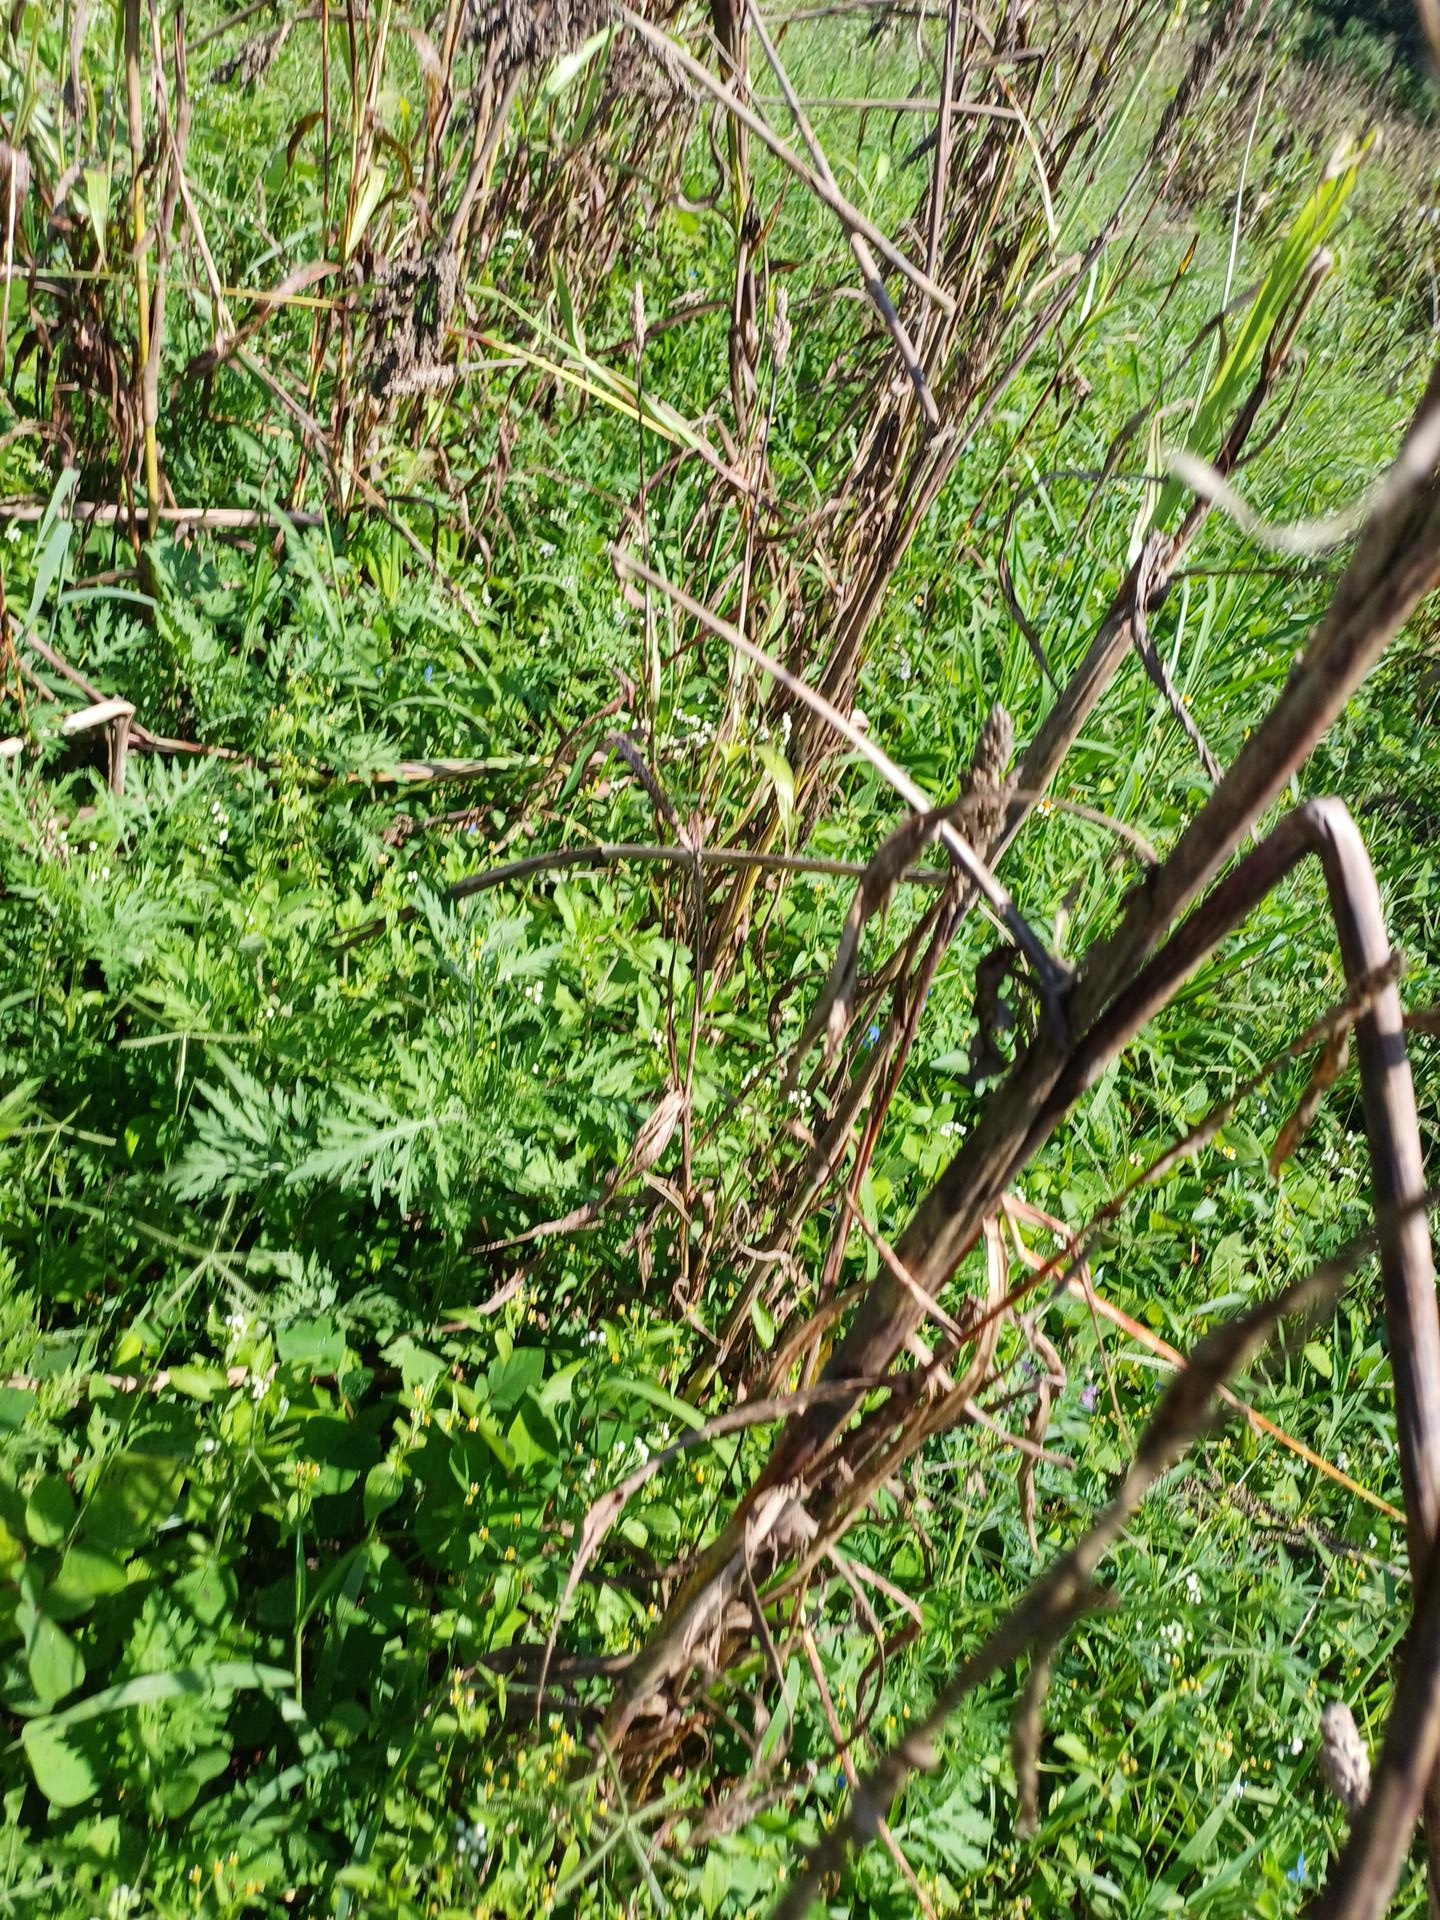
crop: sorghum
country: Kenya
